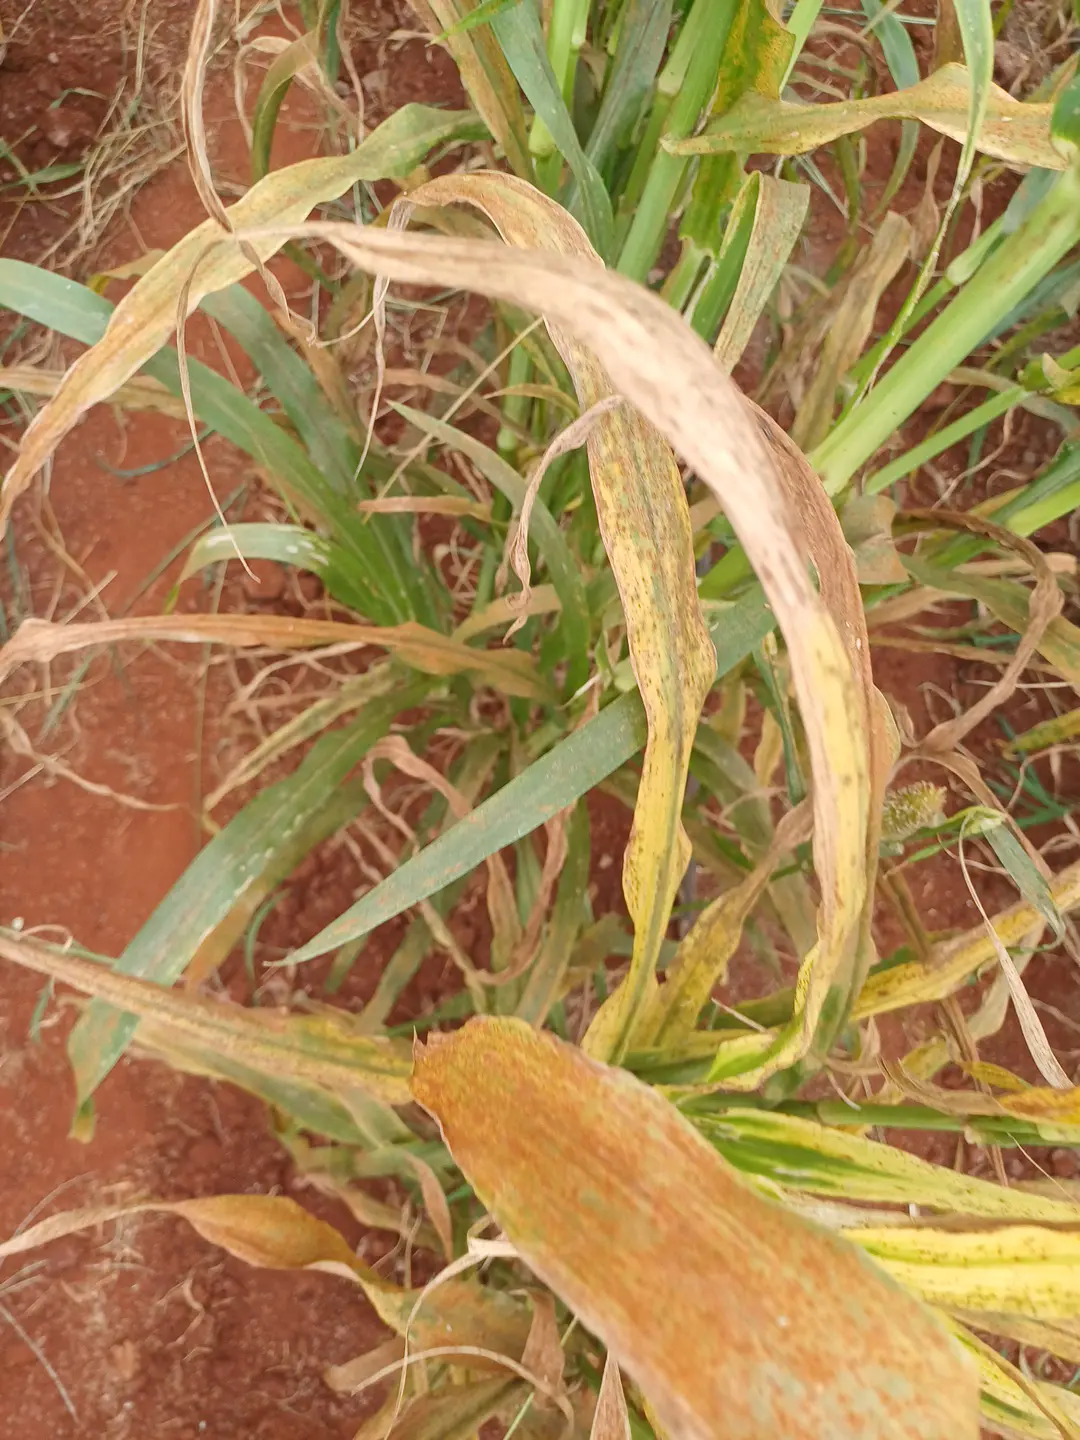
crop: pearl millet
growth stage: filling grain
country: Kenya
